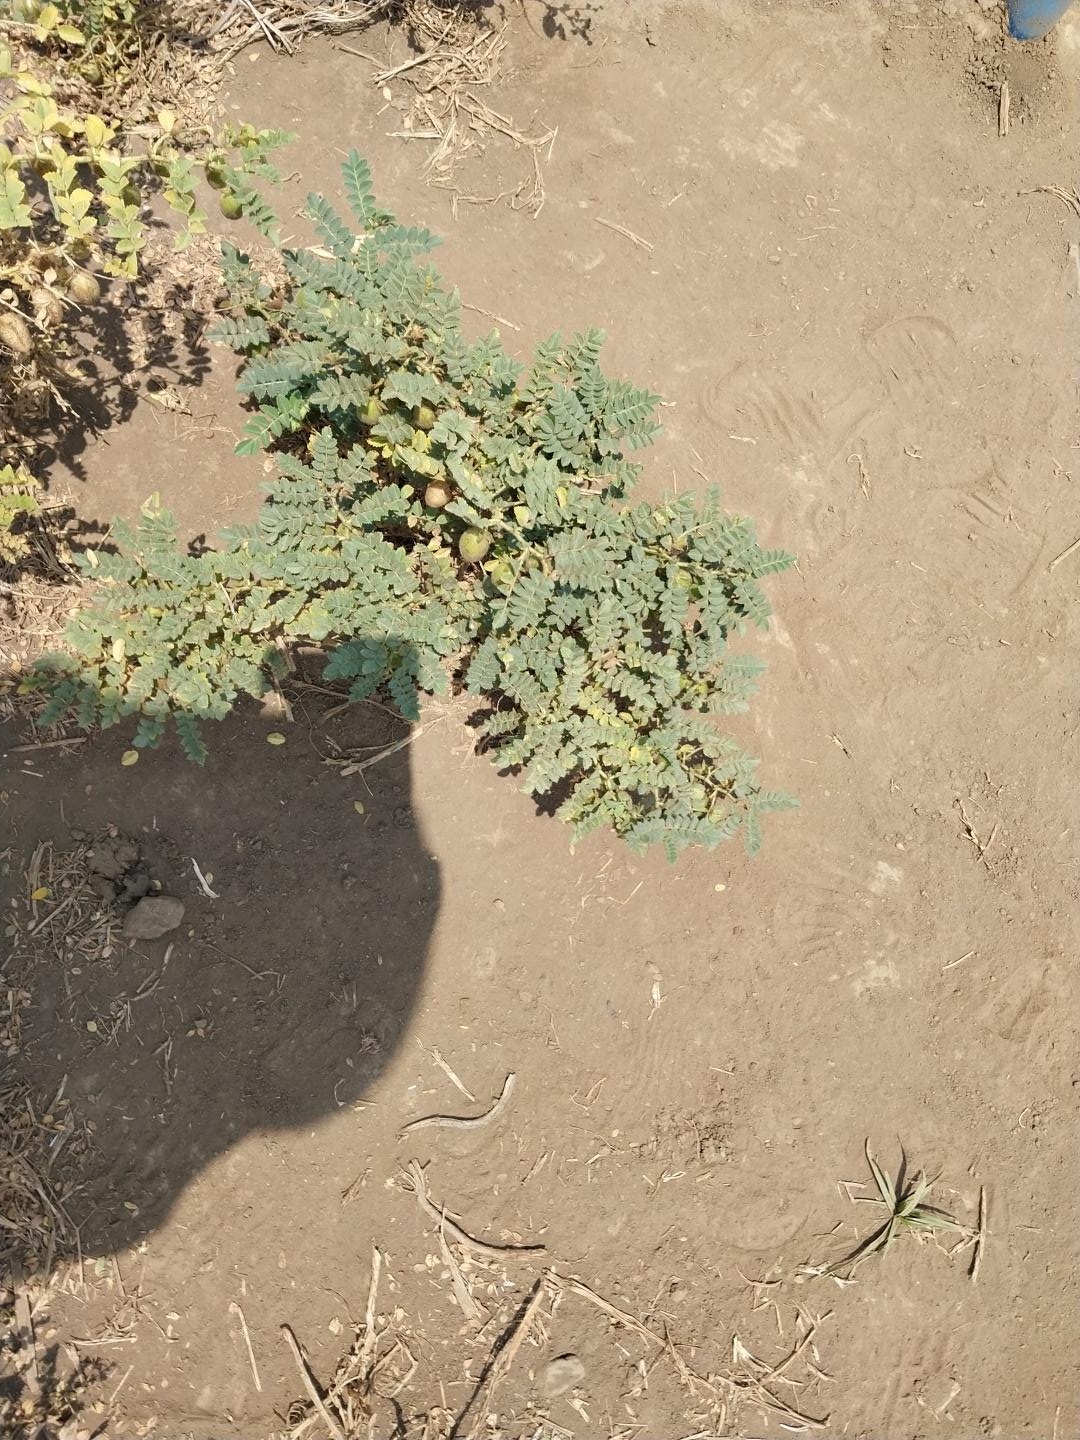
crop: chickpea
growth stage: development pod
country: Tanzania
